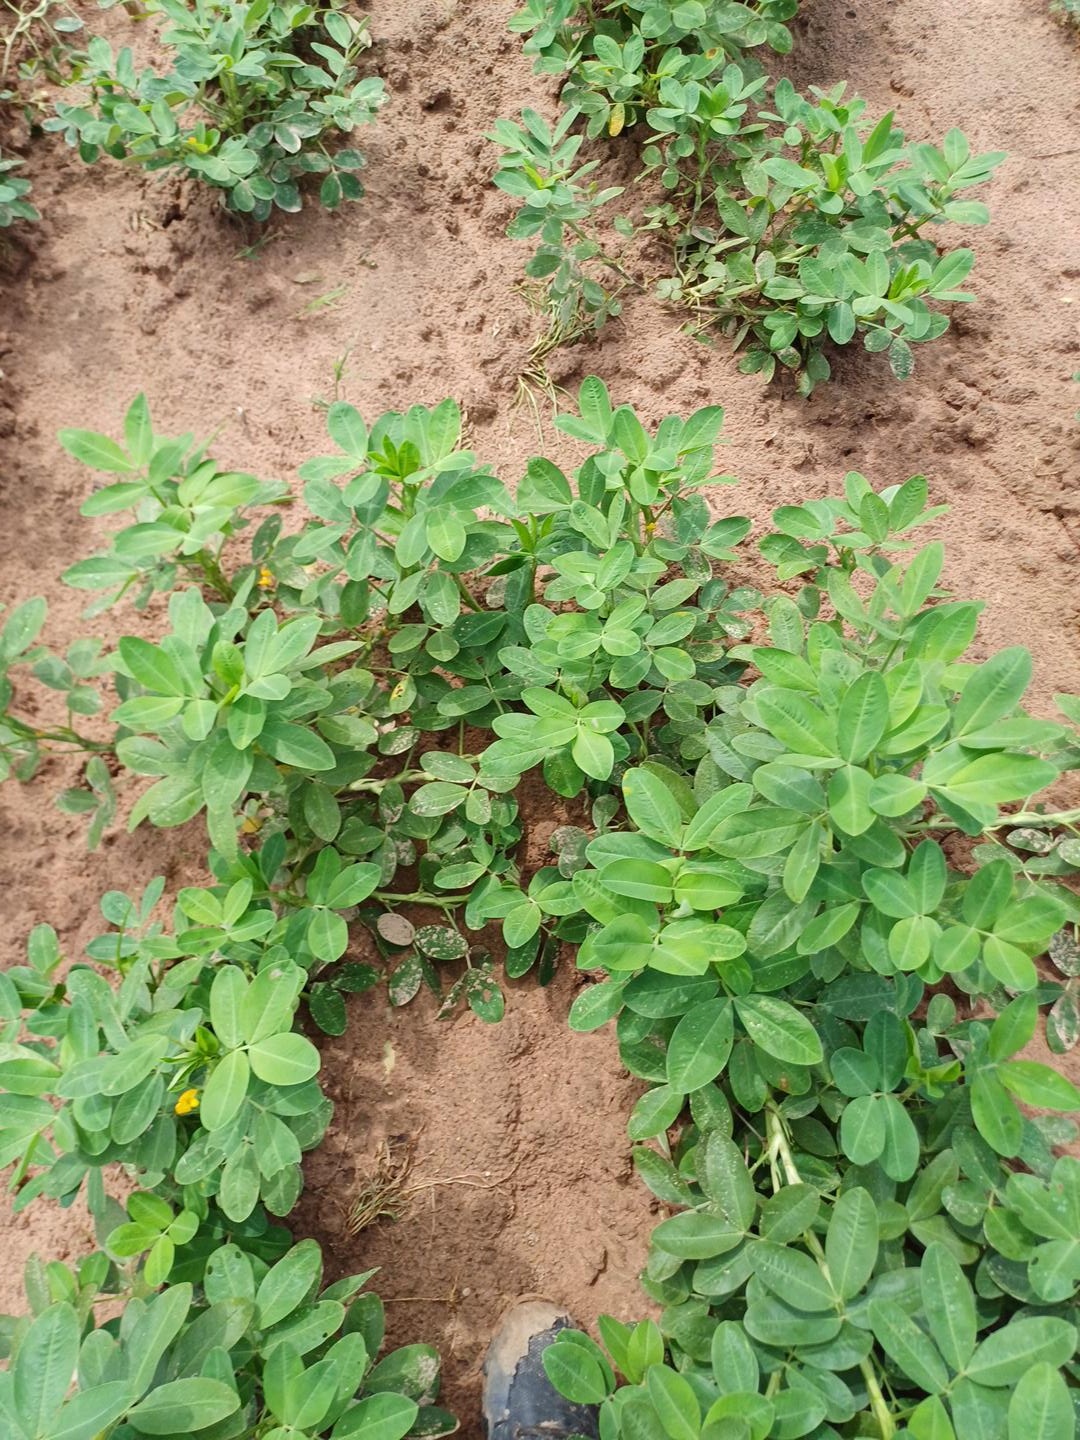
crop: groundnut
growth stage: flowering
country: Senegal
